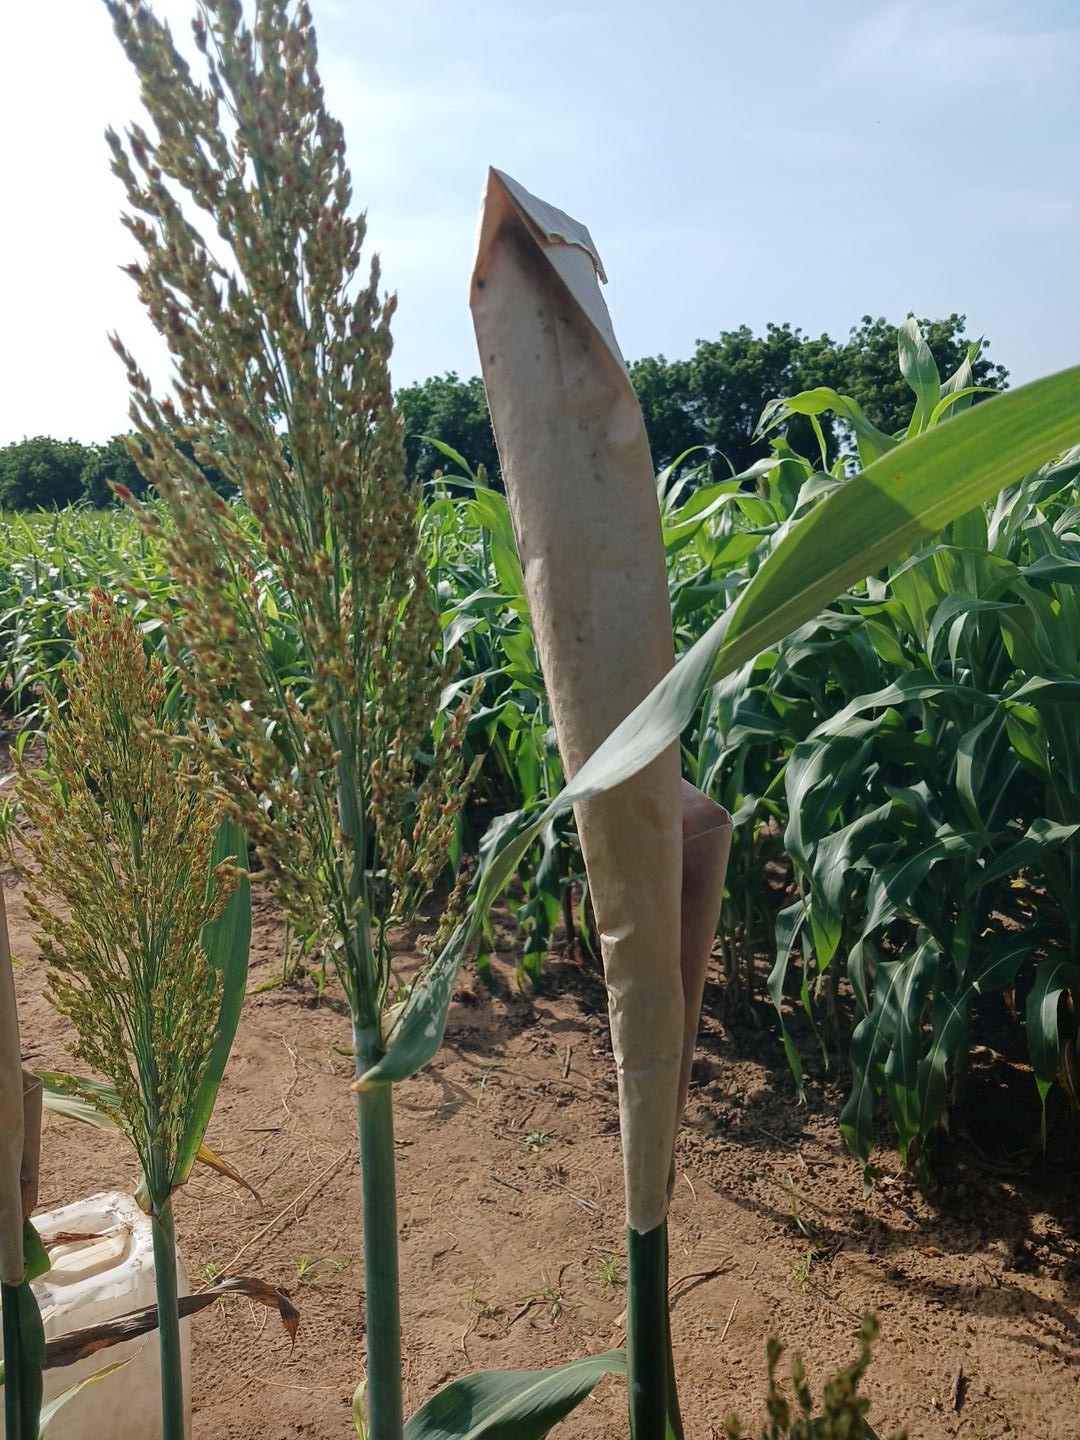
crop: sorghum
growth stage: filling grain
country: Senegal
